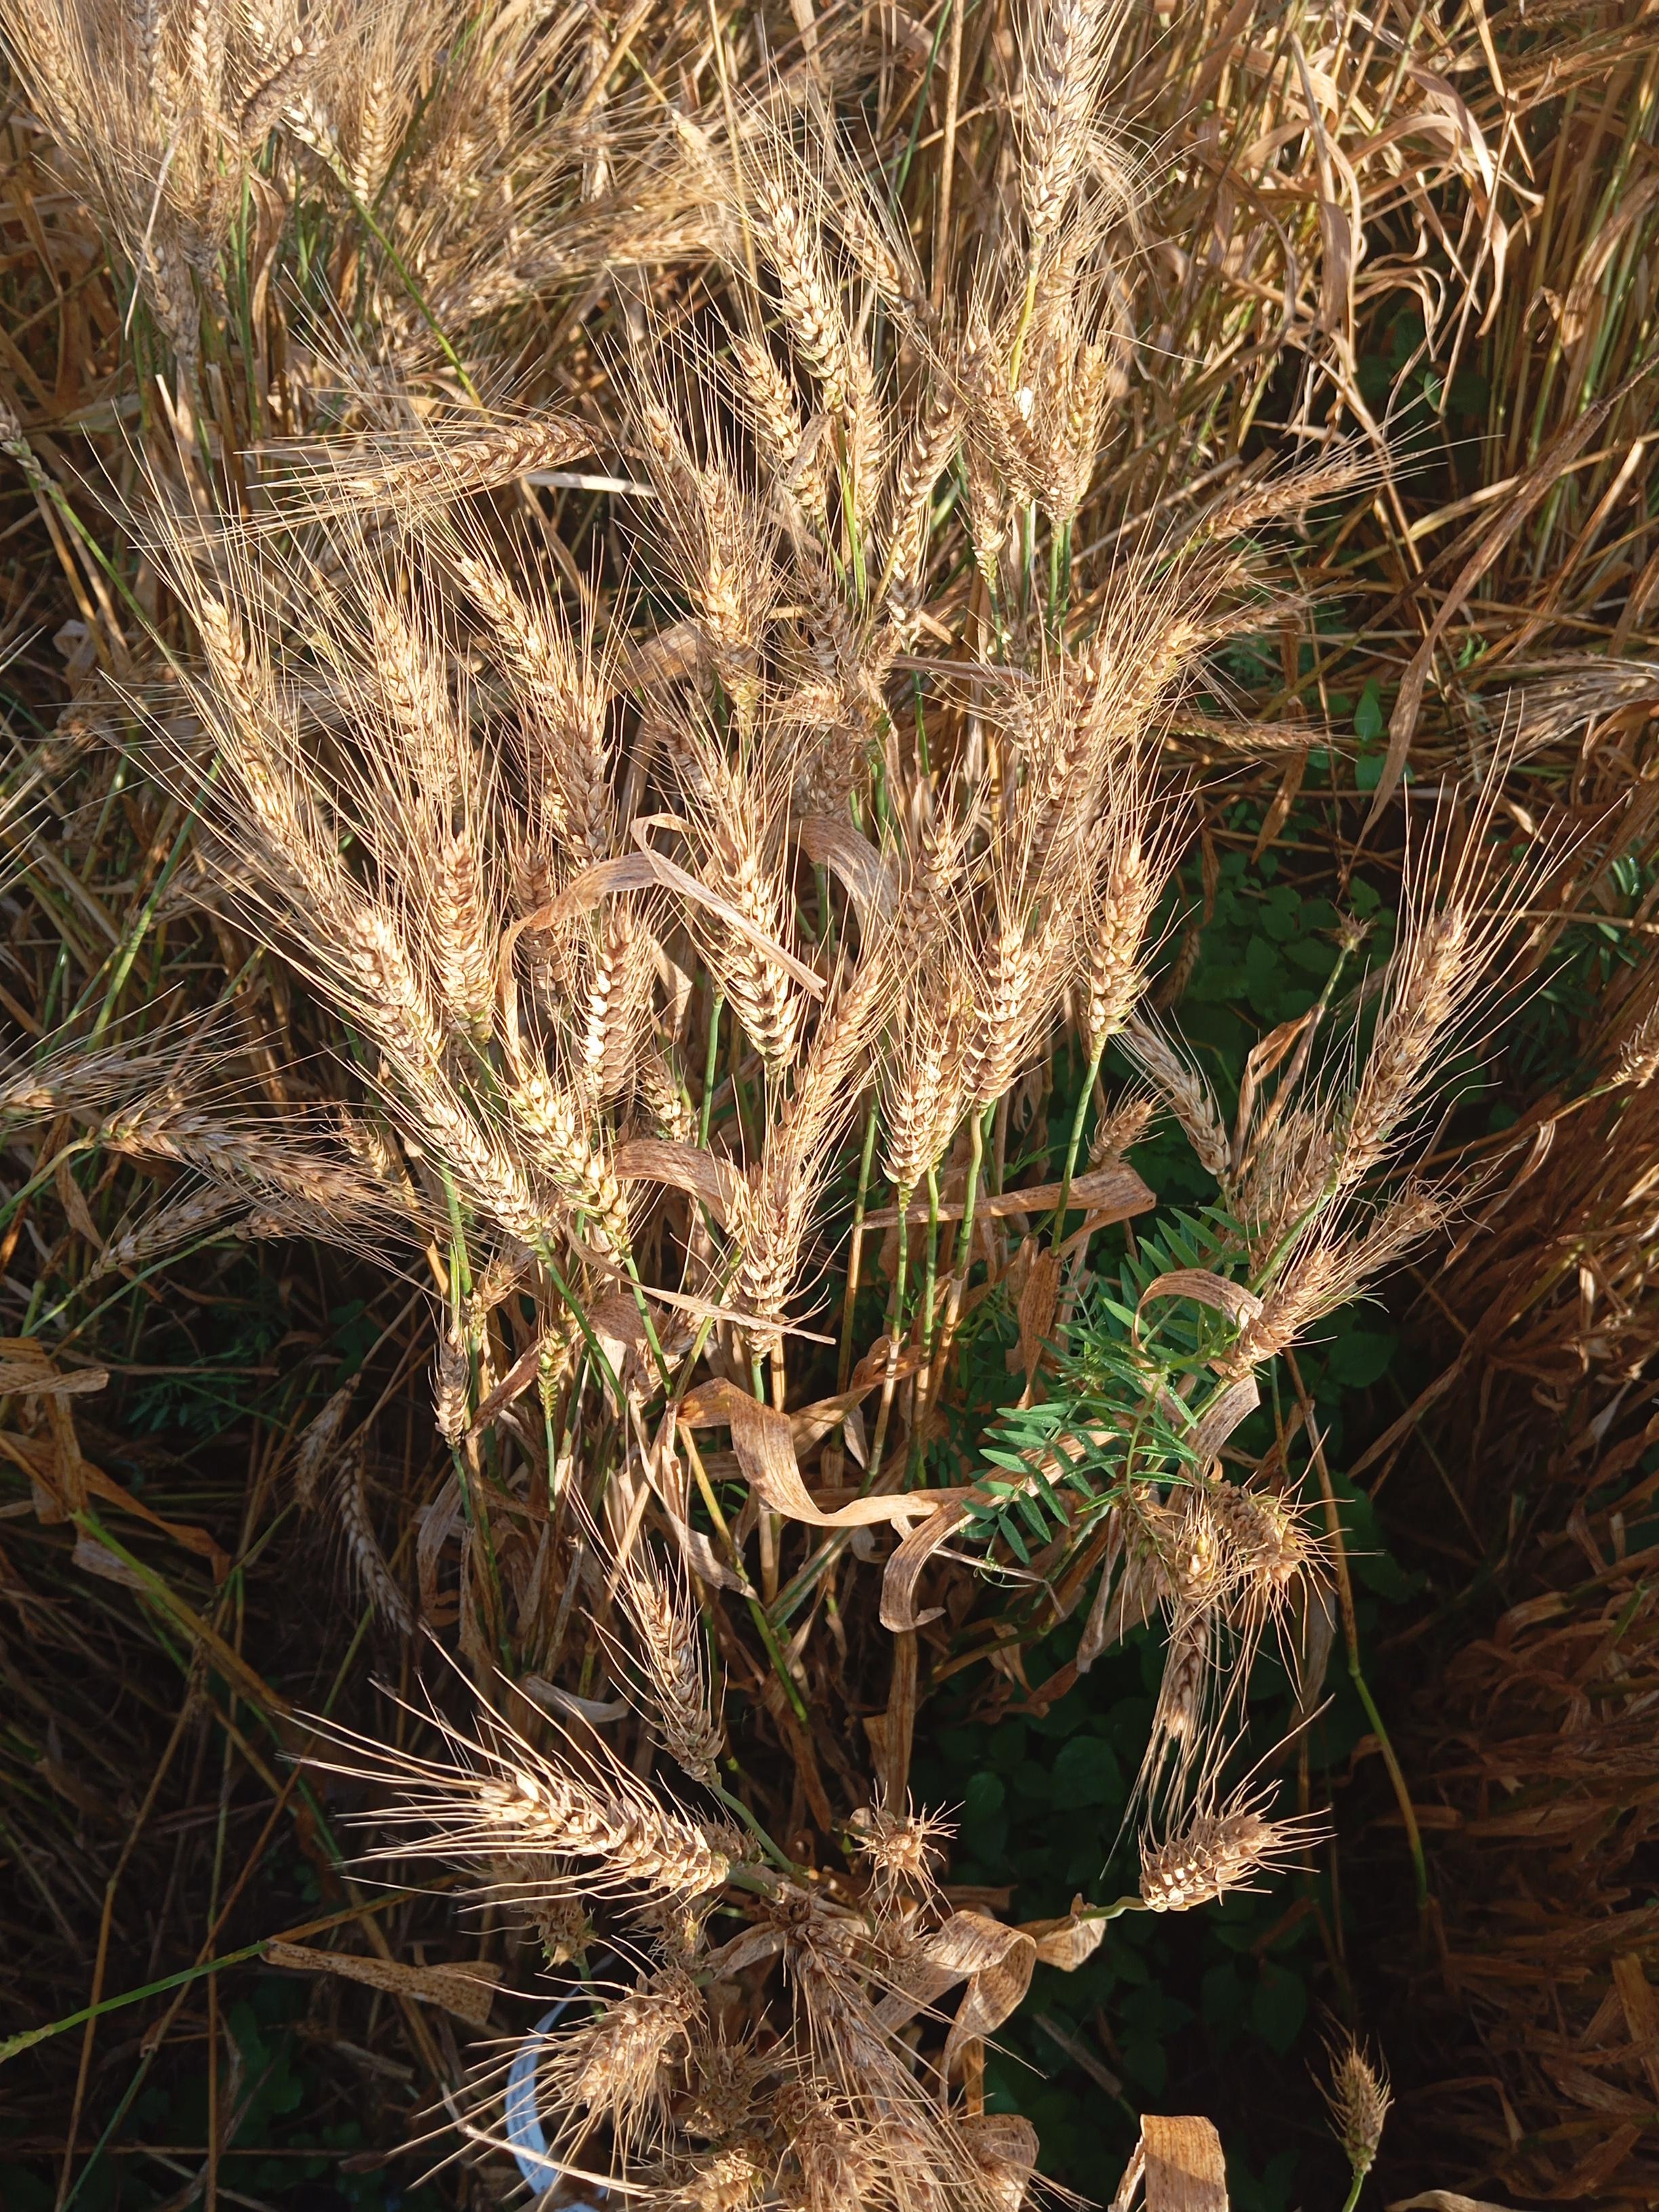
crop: wheat
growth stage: maturity
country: Kenya
